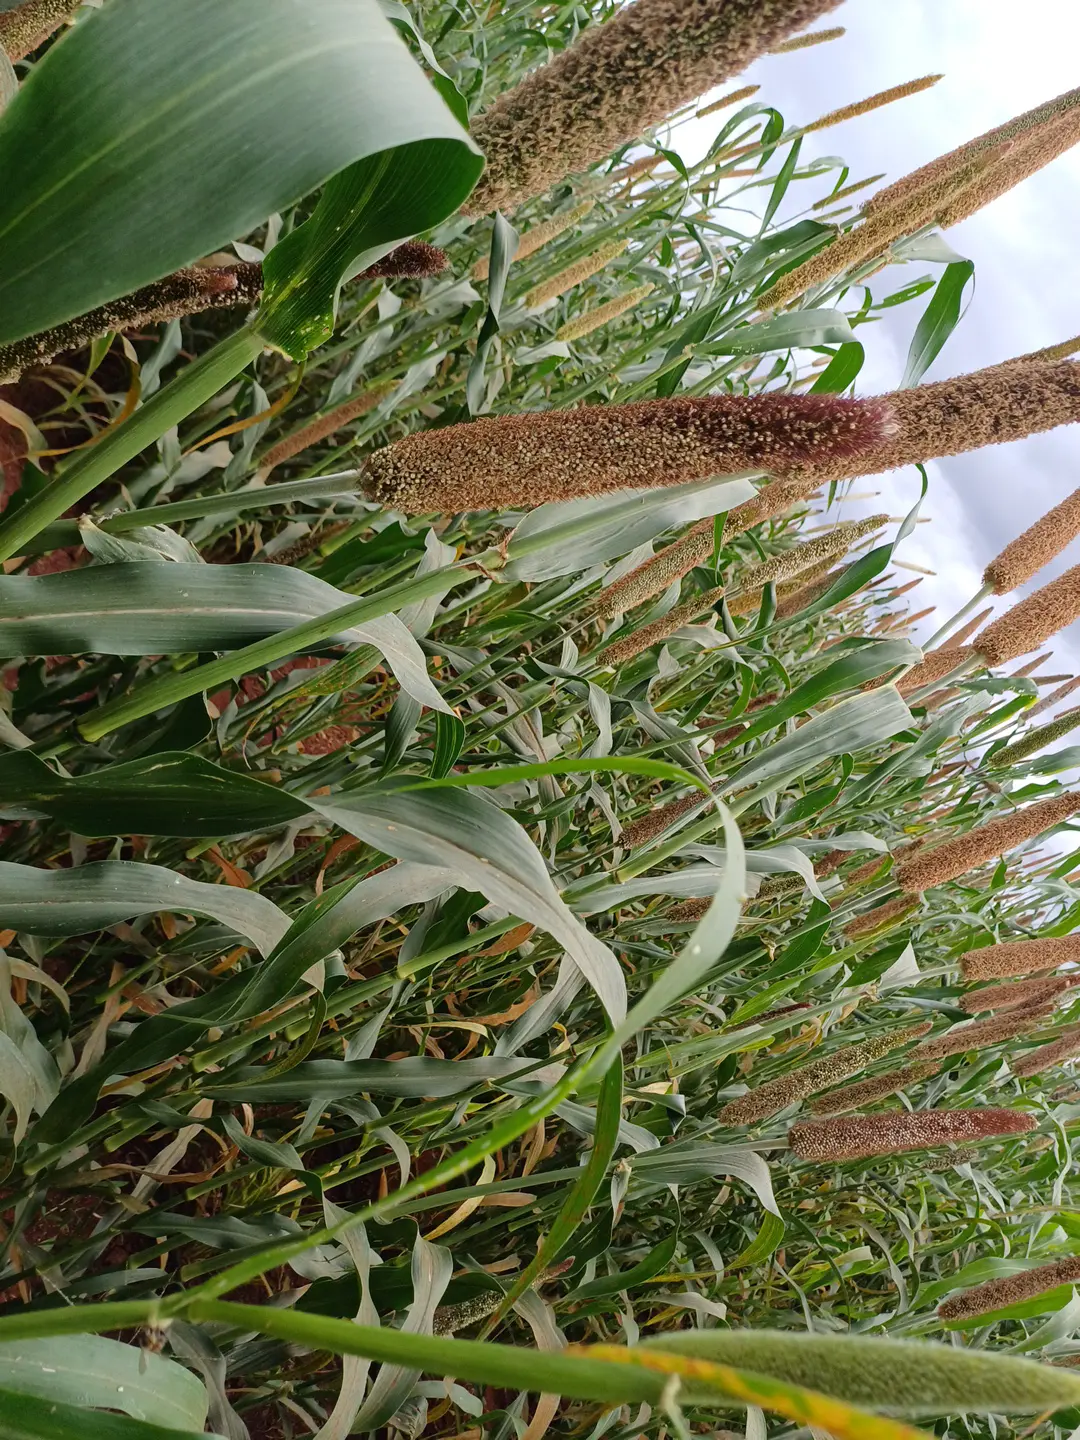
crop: pearl millet
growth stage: flowering
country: Kenya
